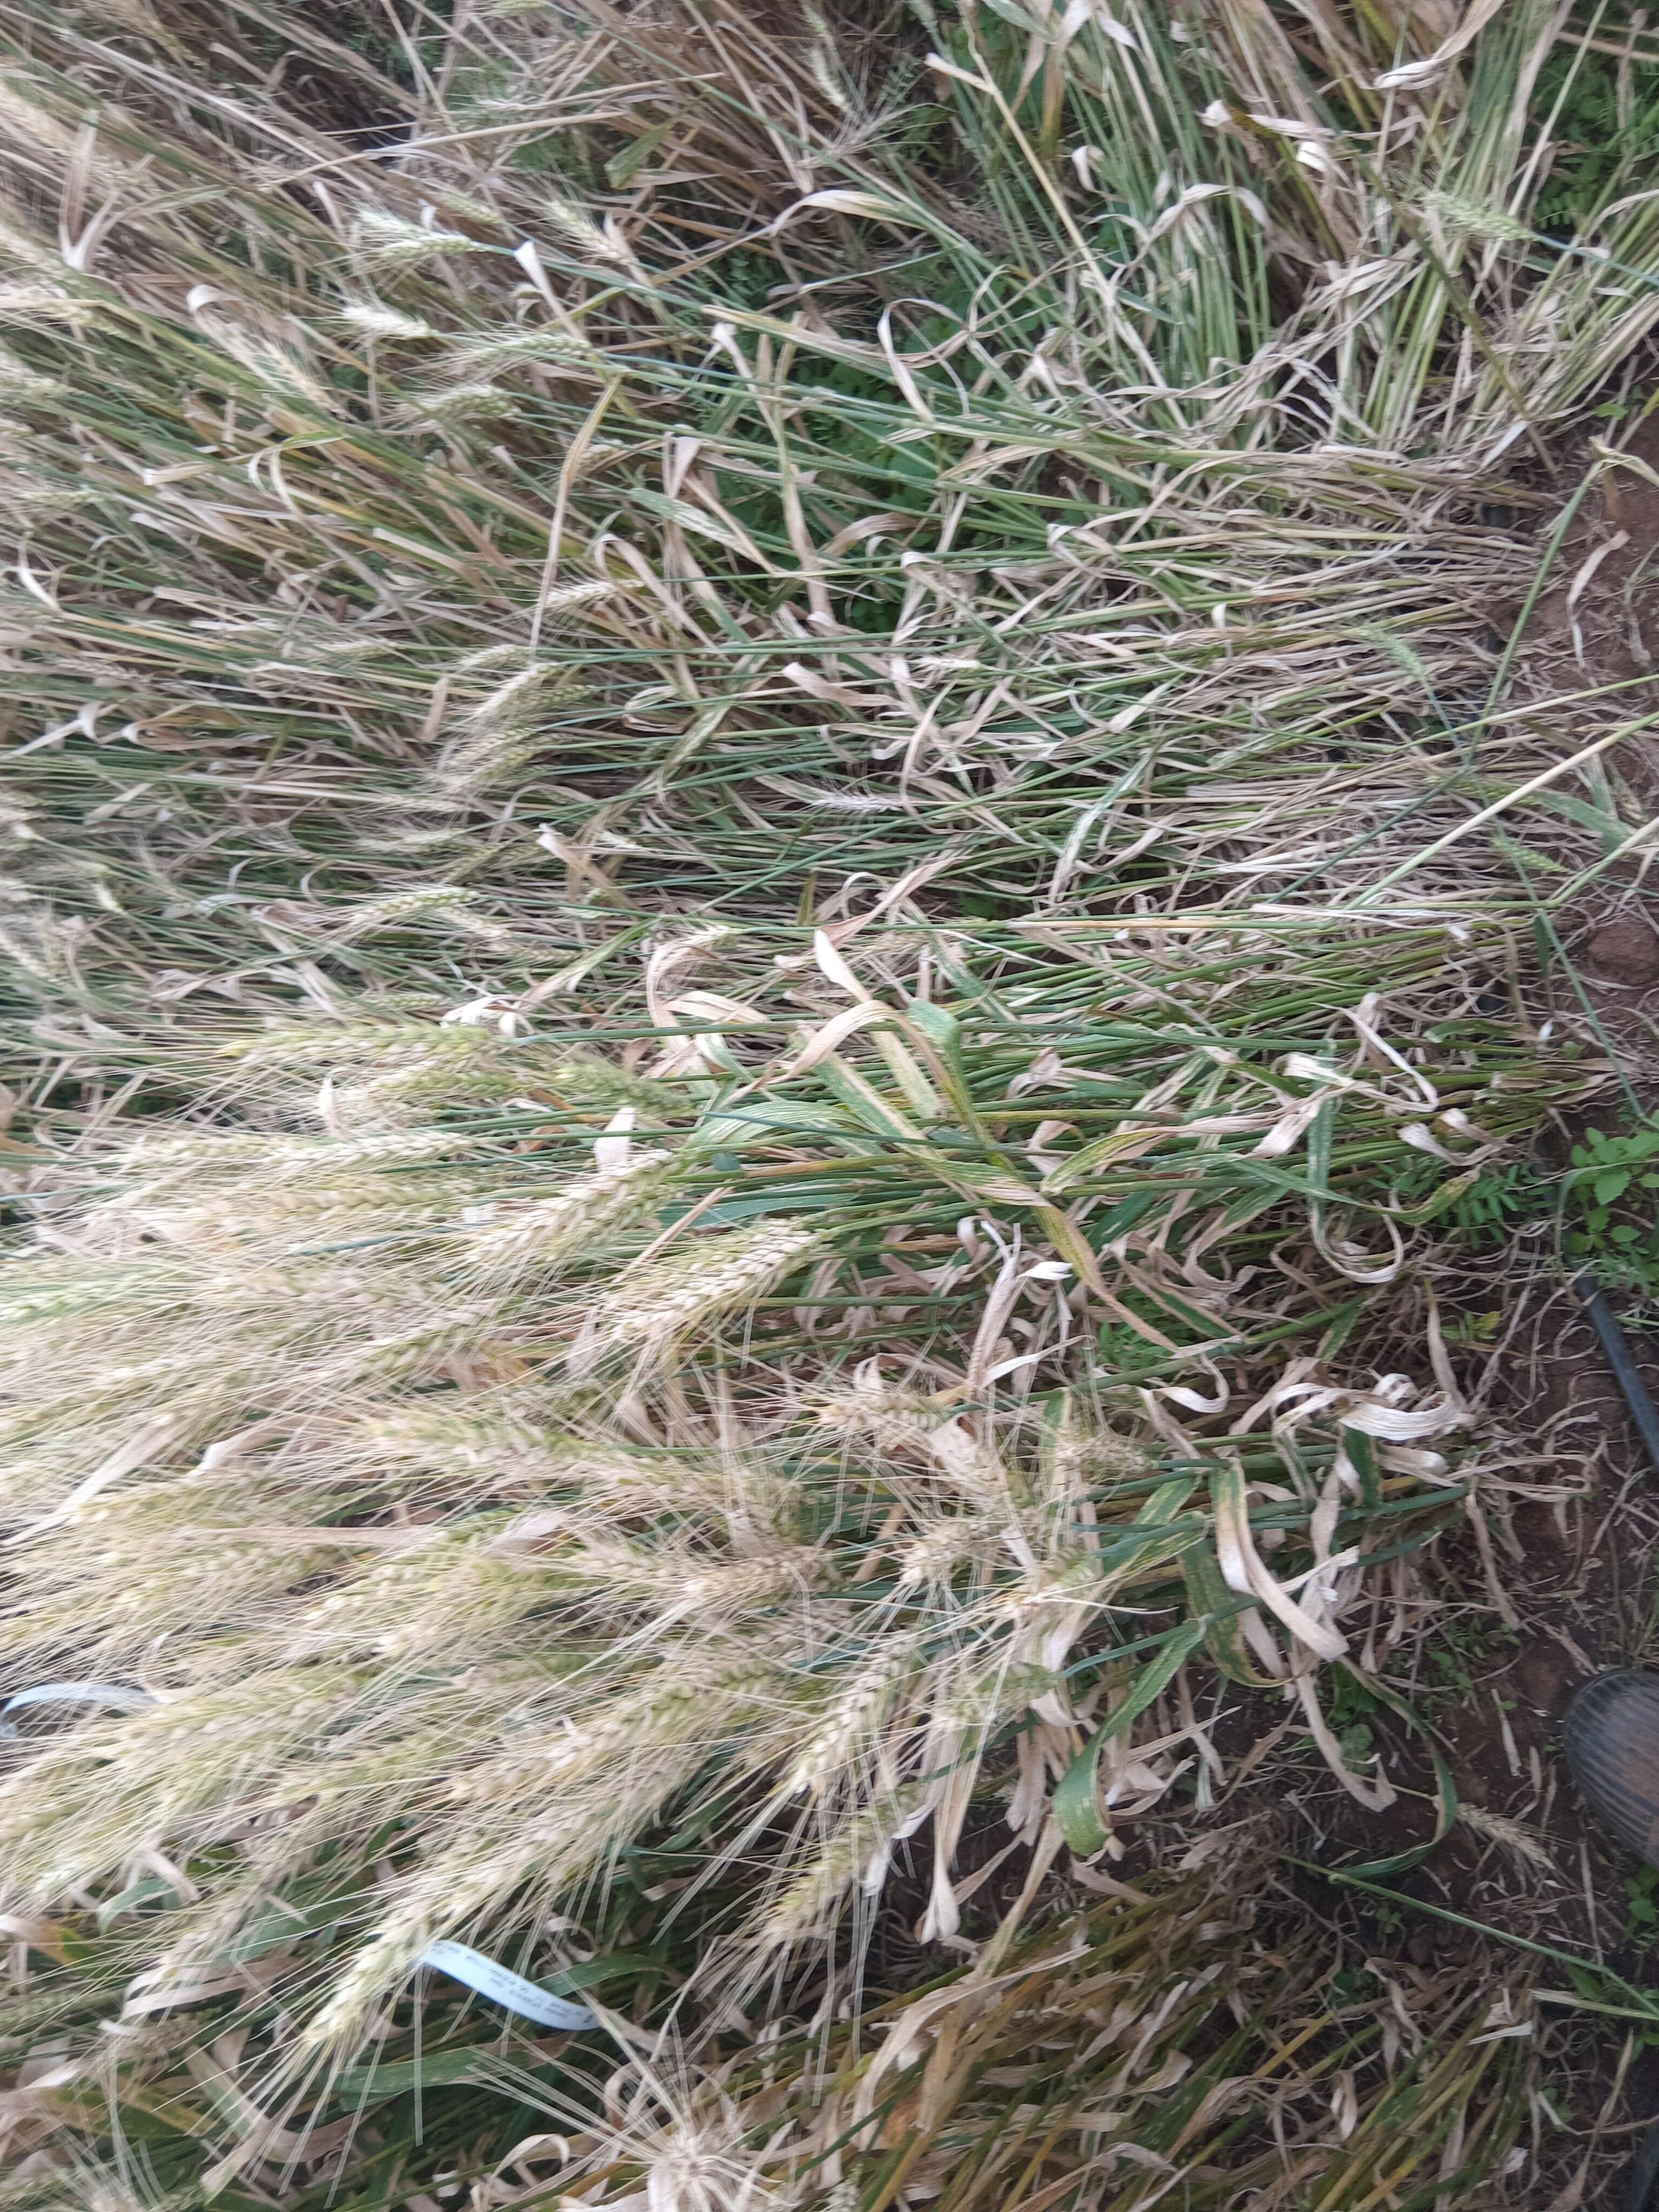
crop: wheat
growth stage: maturity
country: Kenya
